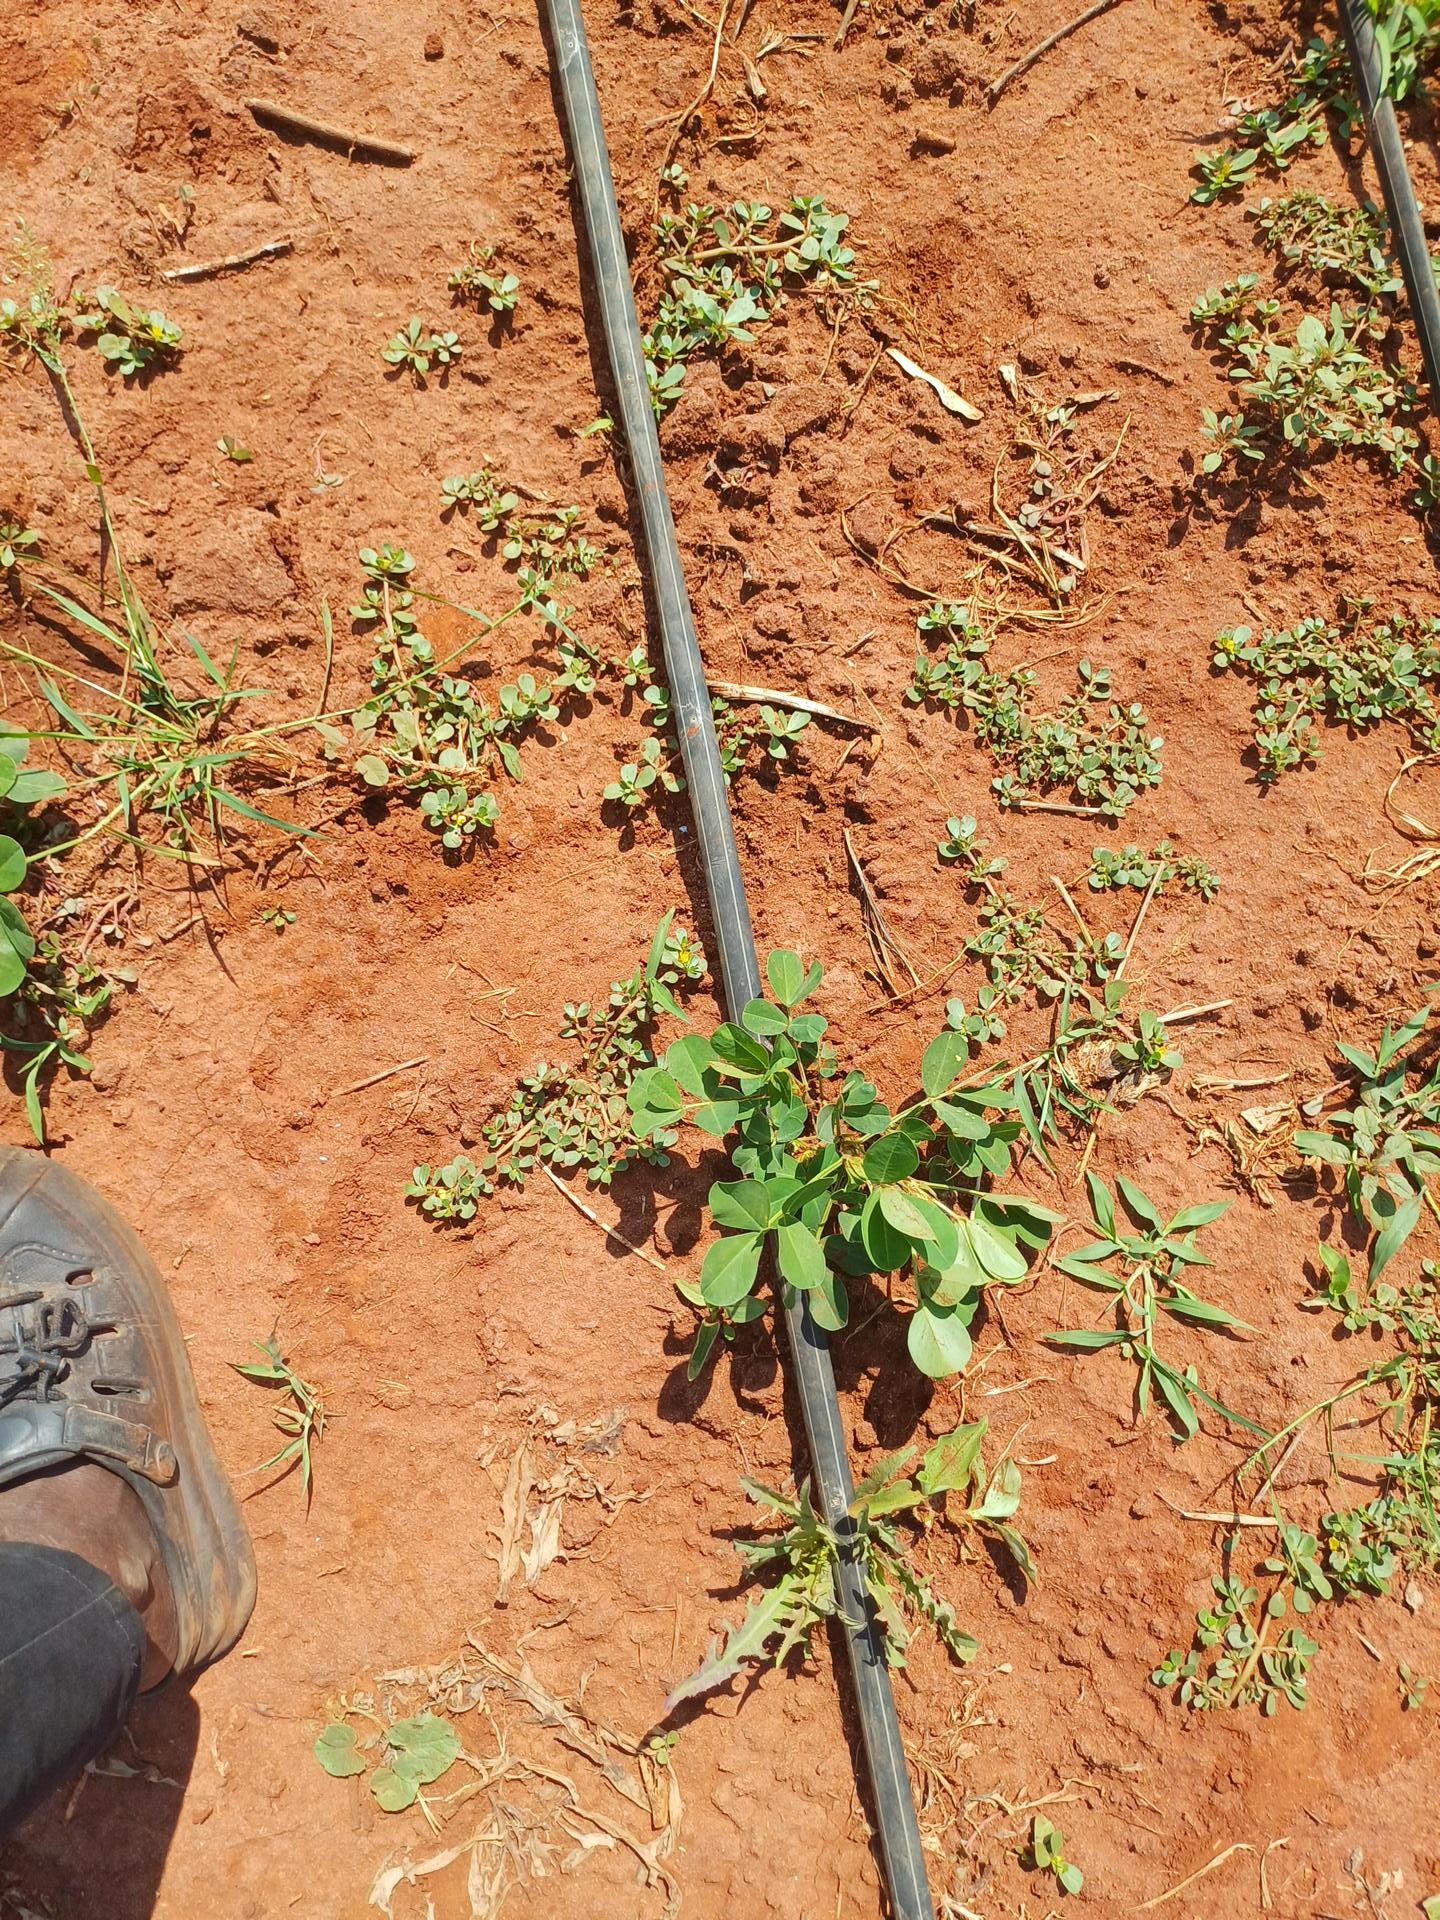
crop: groundnut
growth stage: vegetative
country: Kenya
